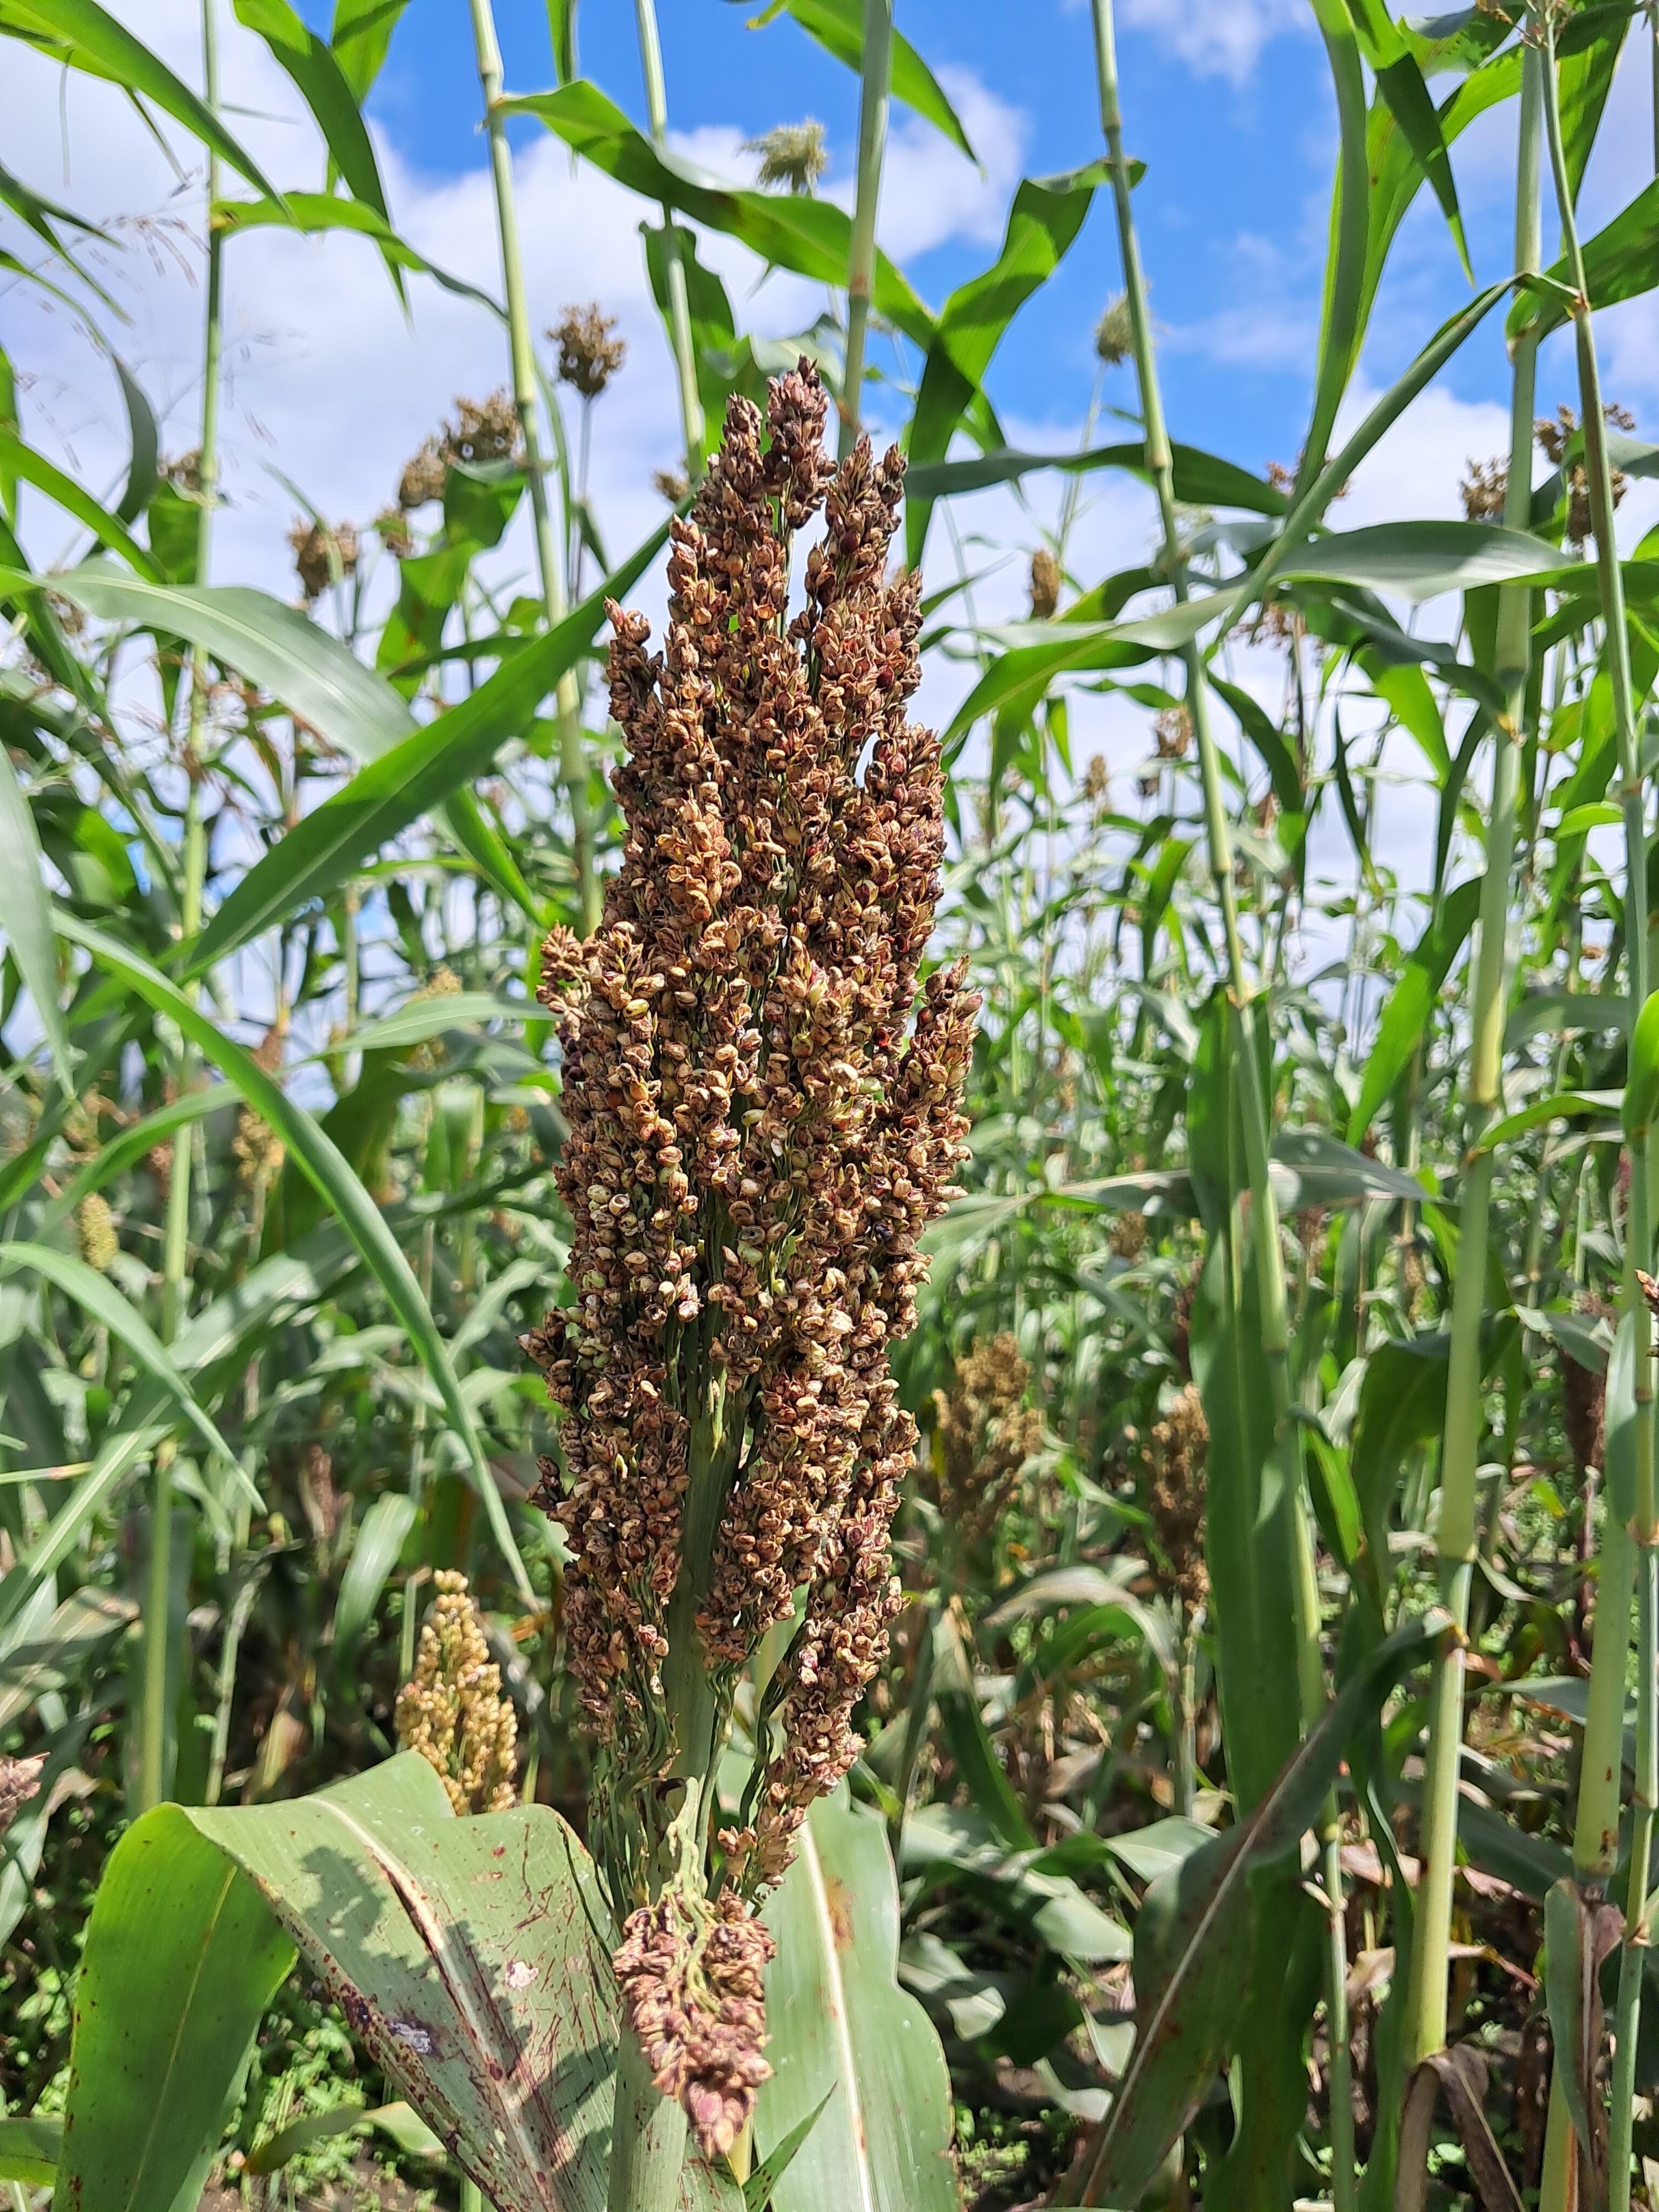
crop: sorghum
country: Tanzania
